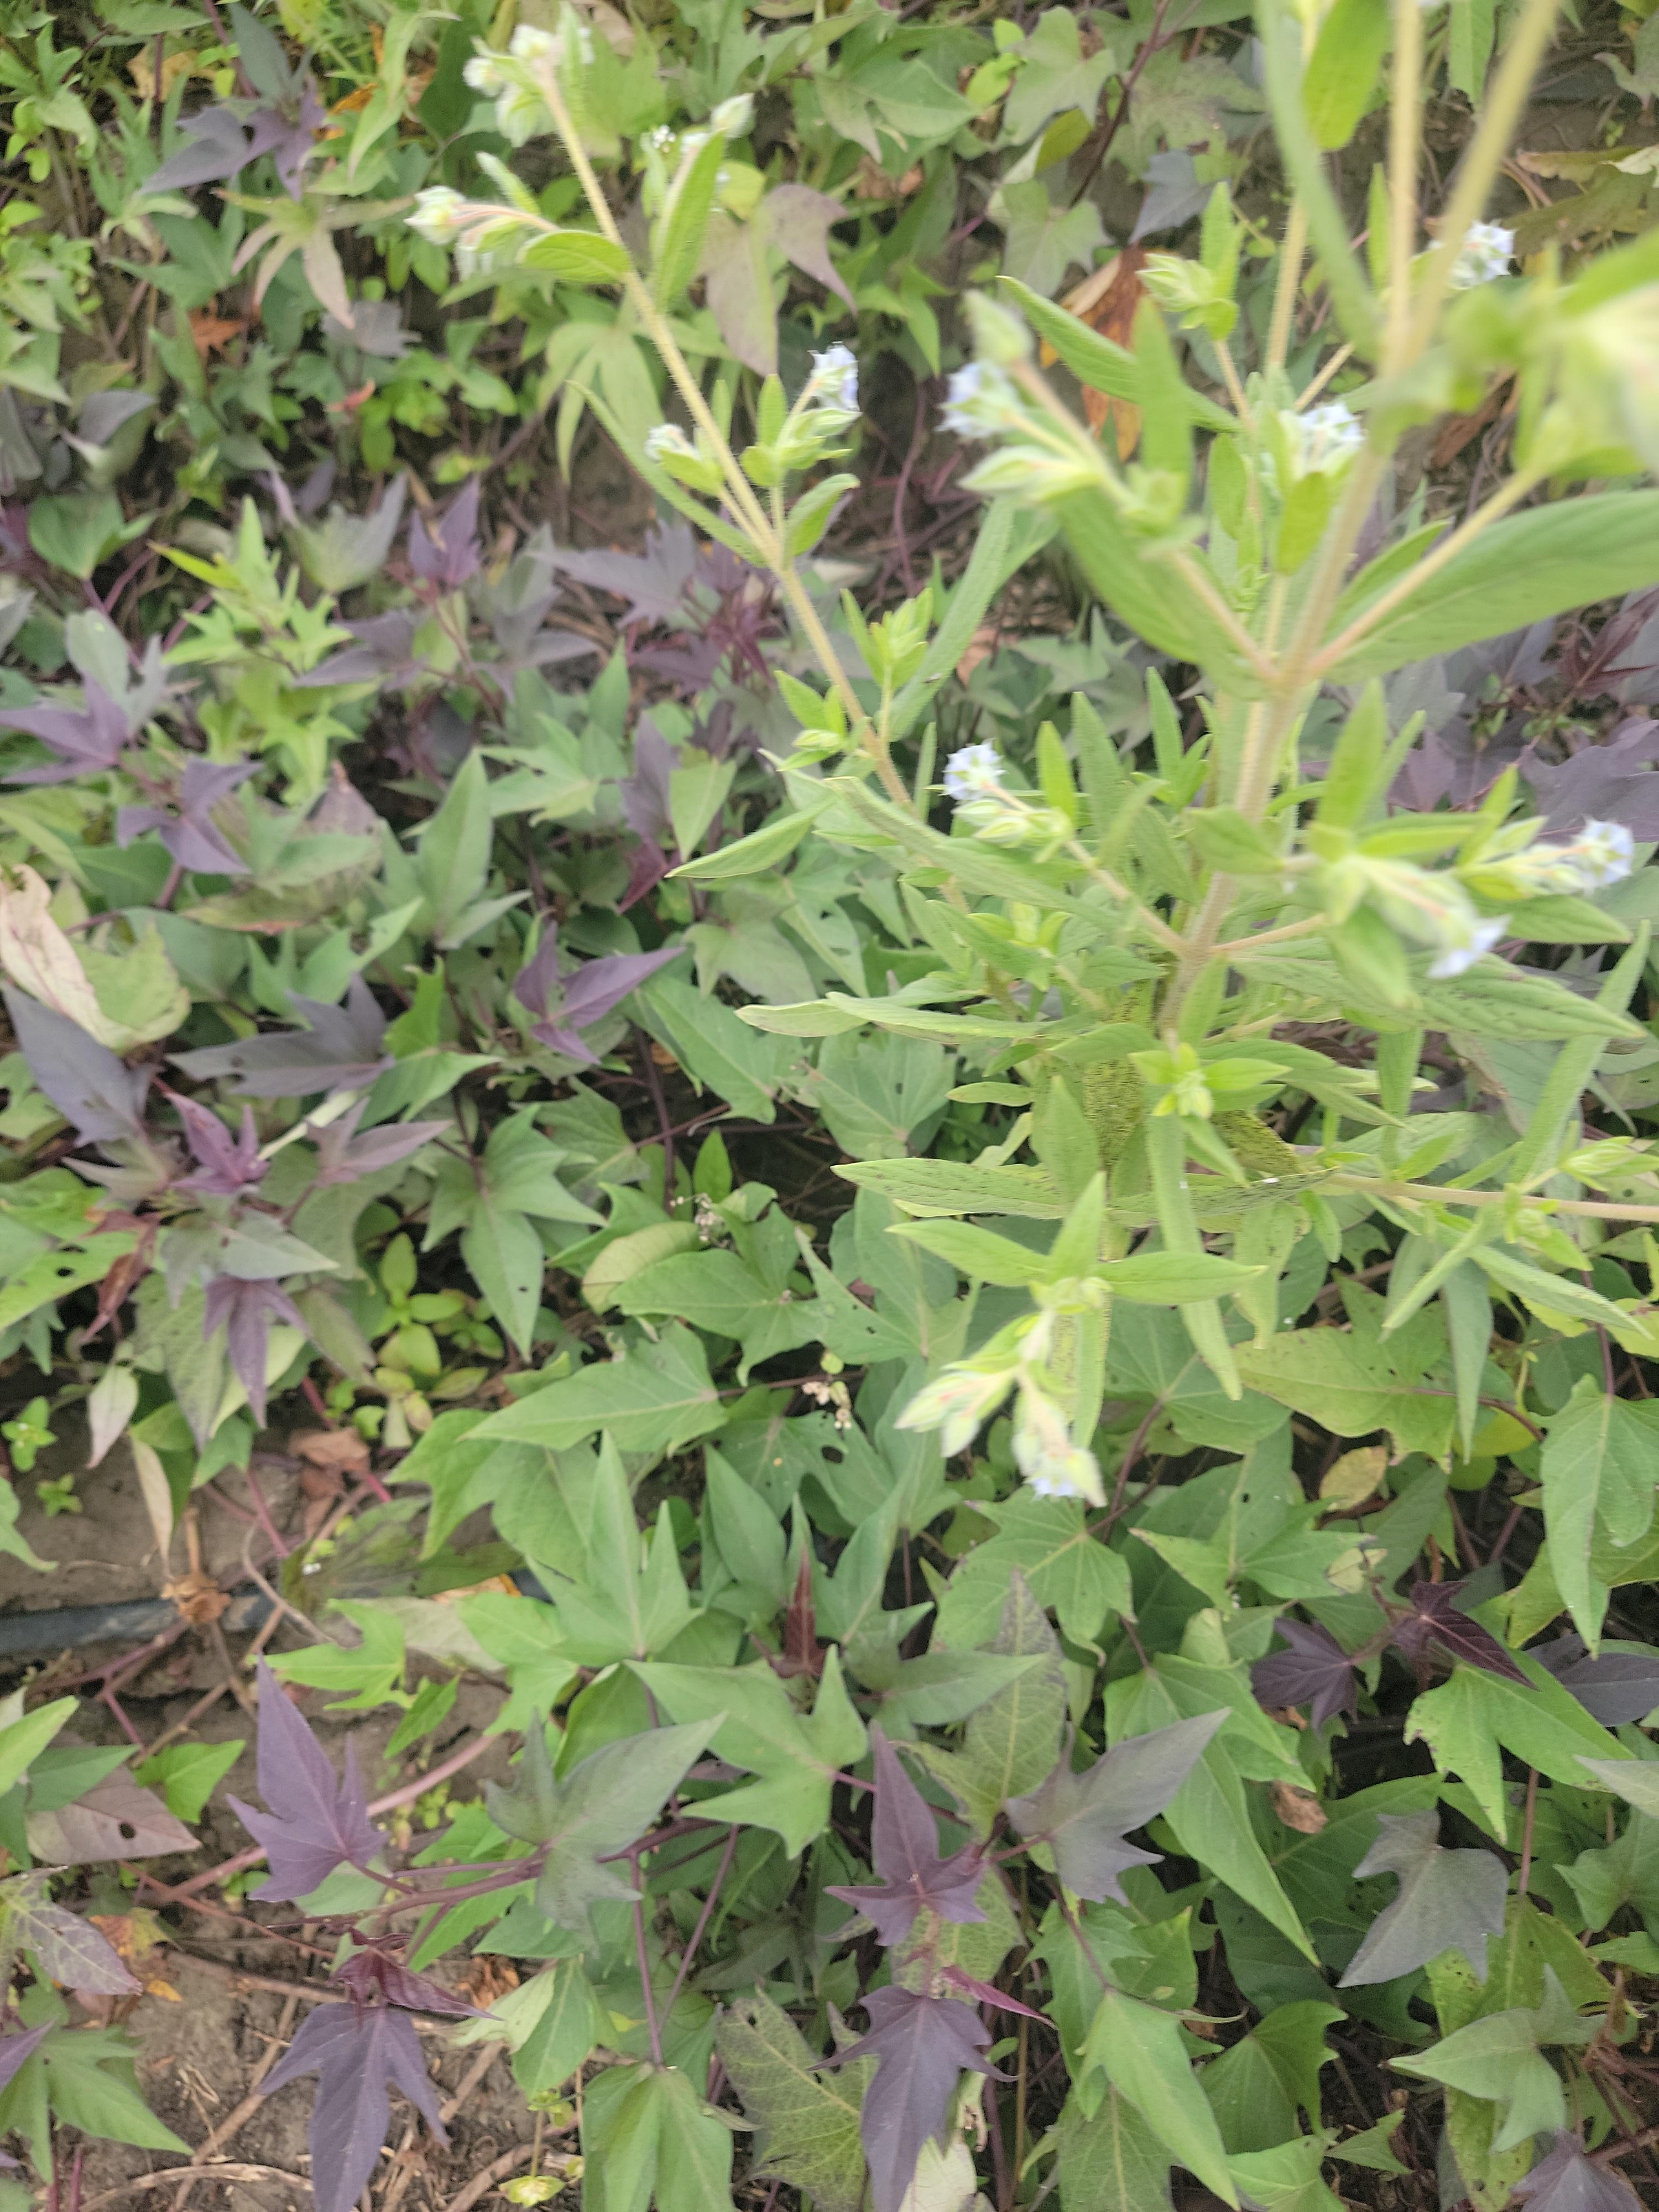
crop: sweet potato
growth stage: flowering
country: Tanzania
